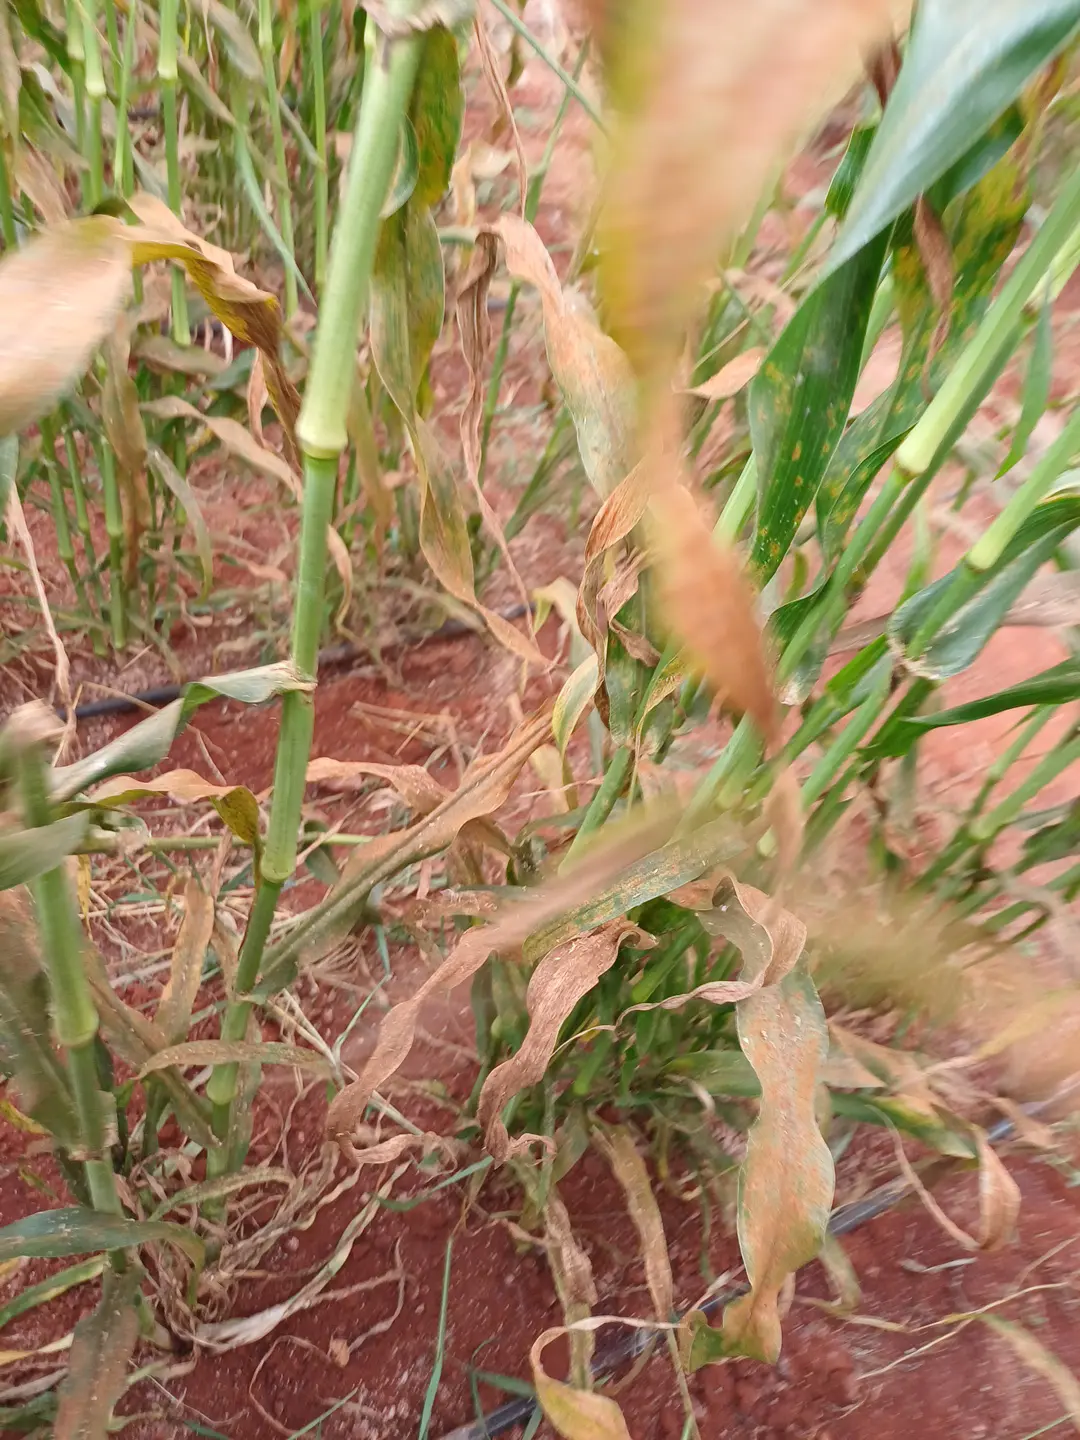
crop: pearl millet
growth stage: filling grain
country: Kenya
